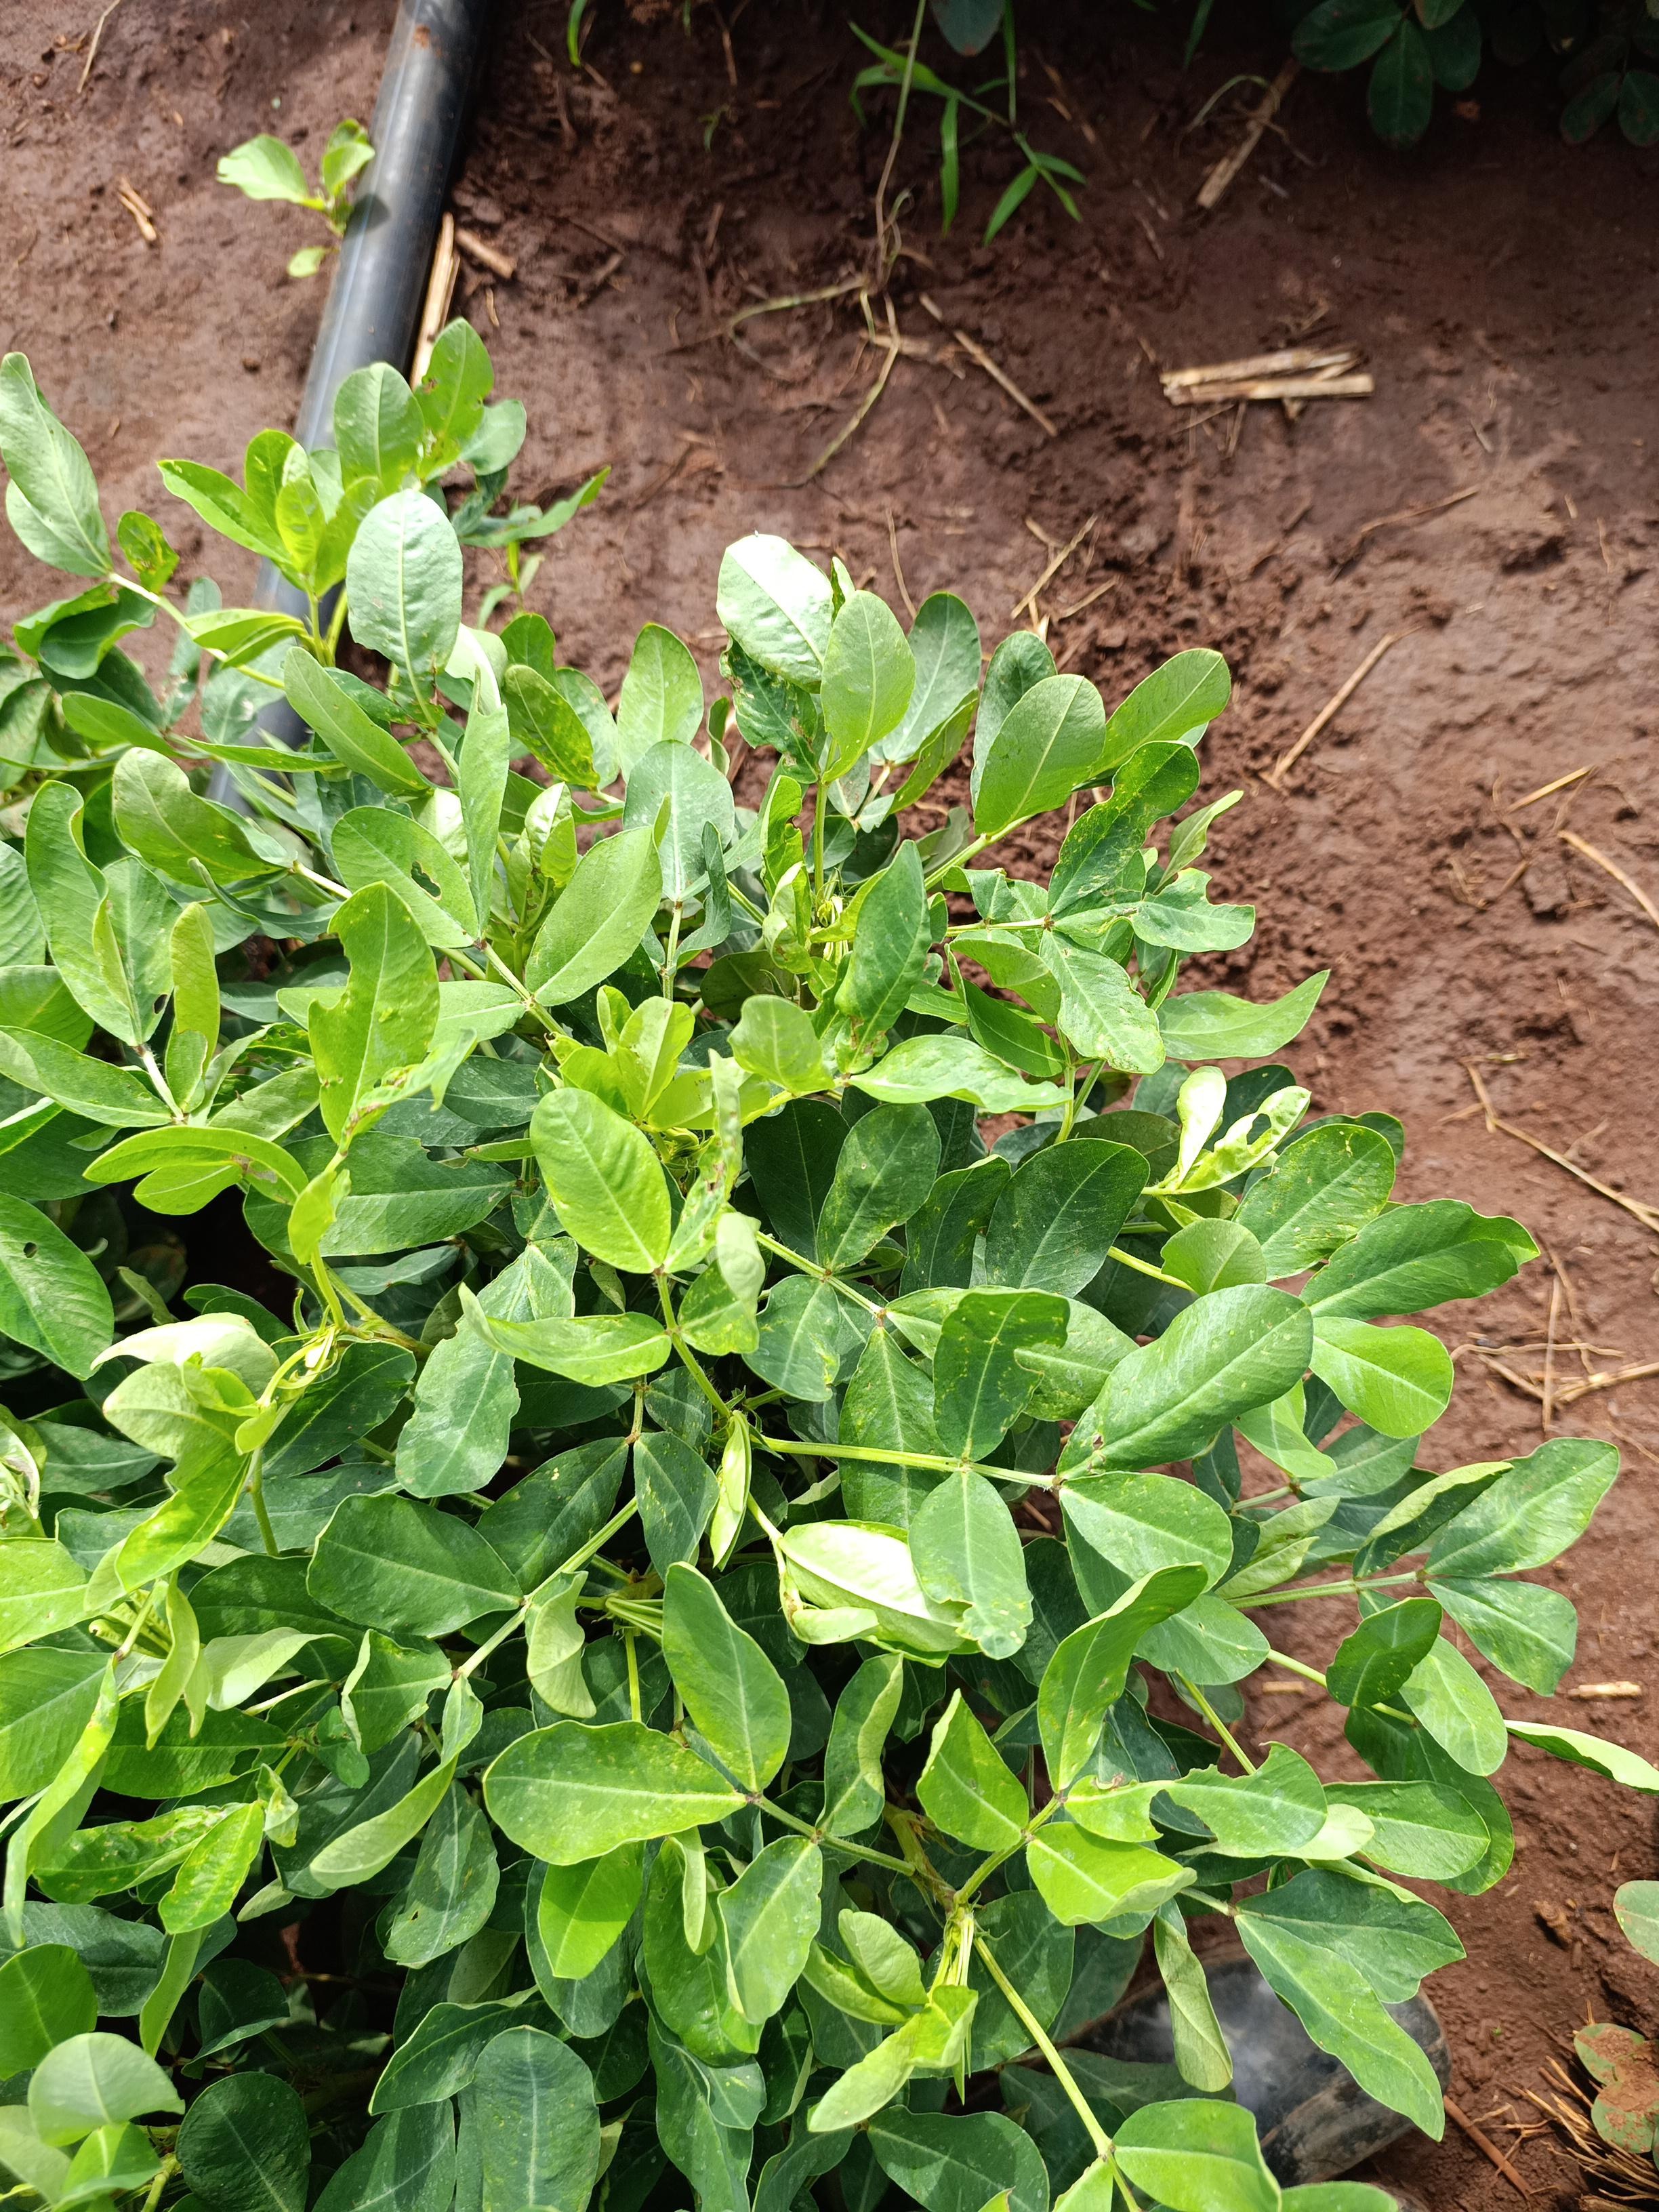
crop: groundnut
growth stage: flowering
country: Kenya
